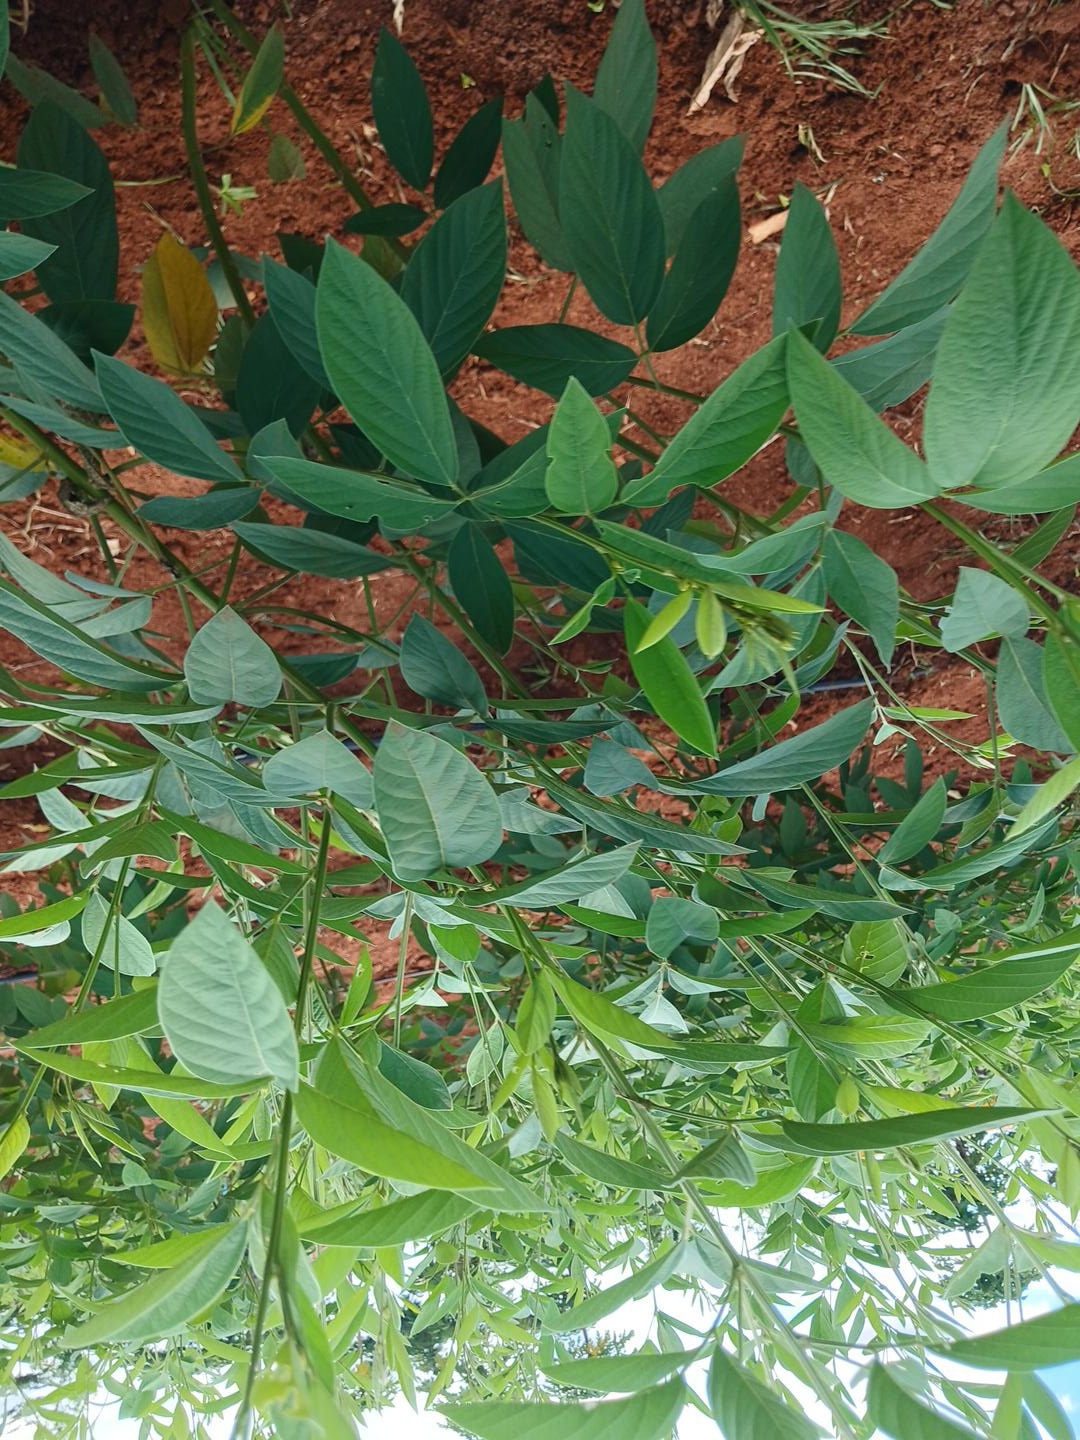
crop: pigeonpea
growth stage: vegetative
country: Kenya
